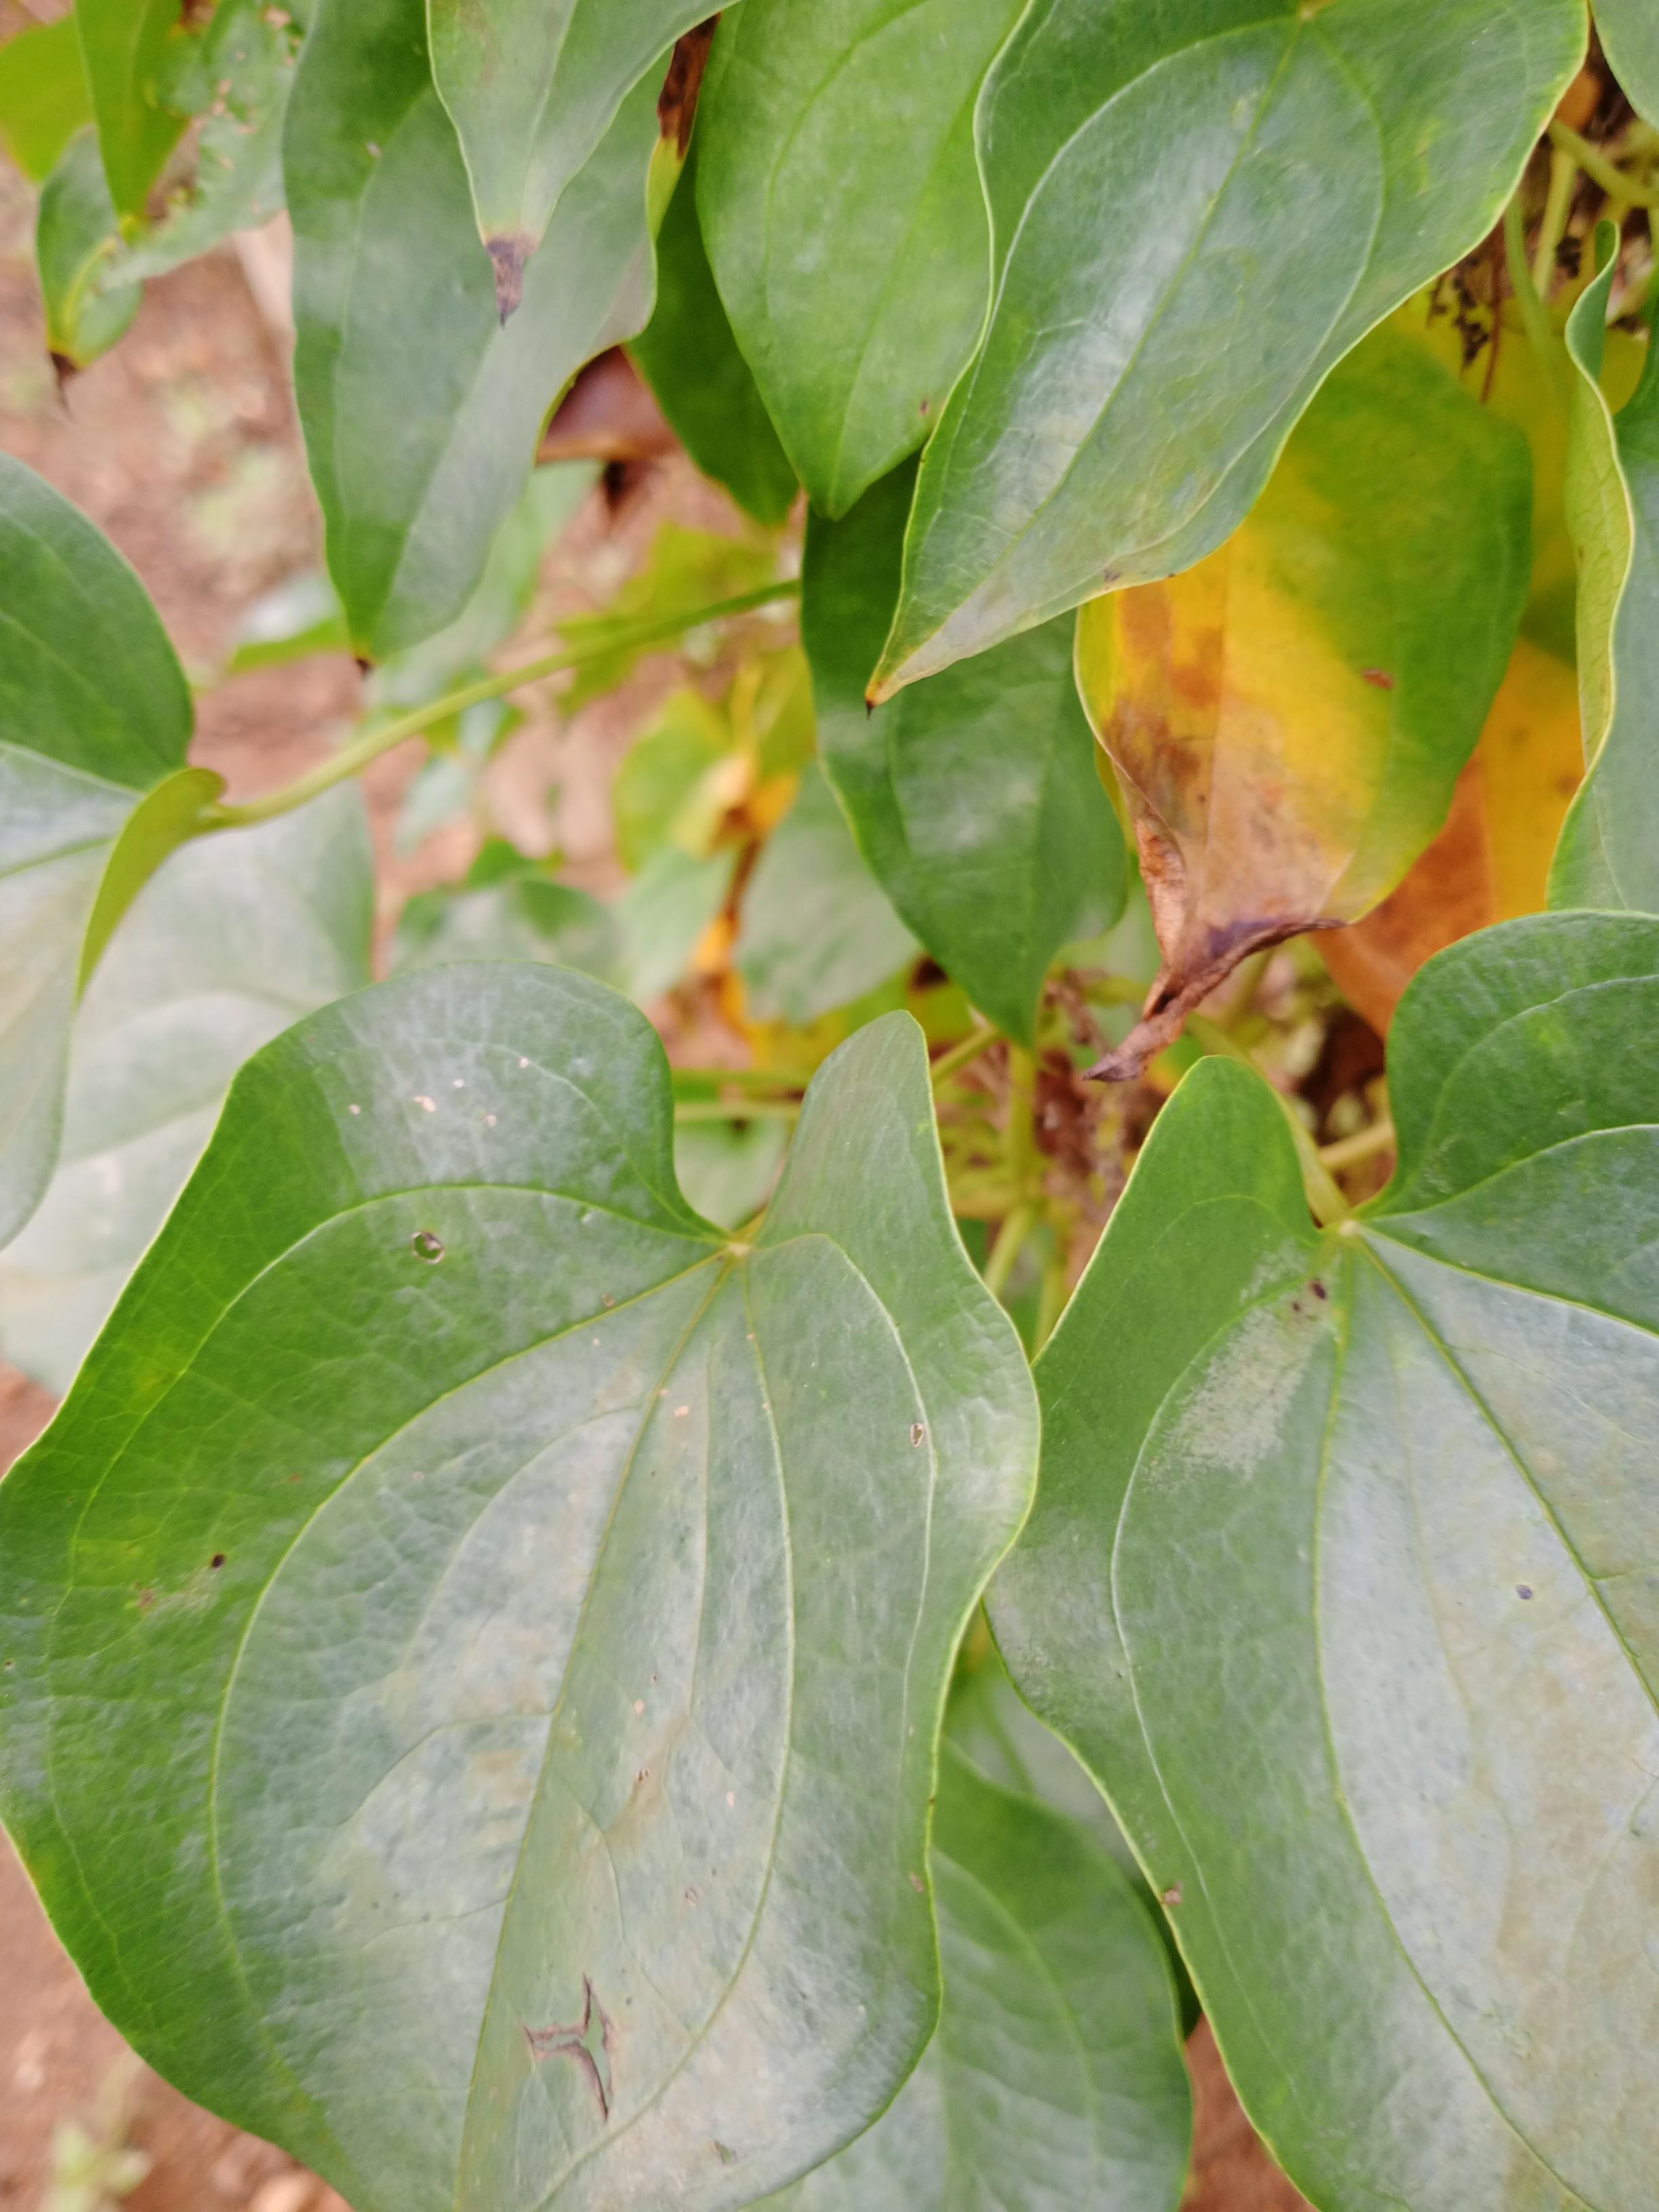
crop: yam
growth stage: vegetative
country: Nigeria
